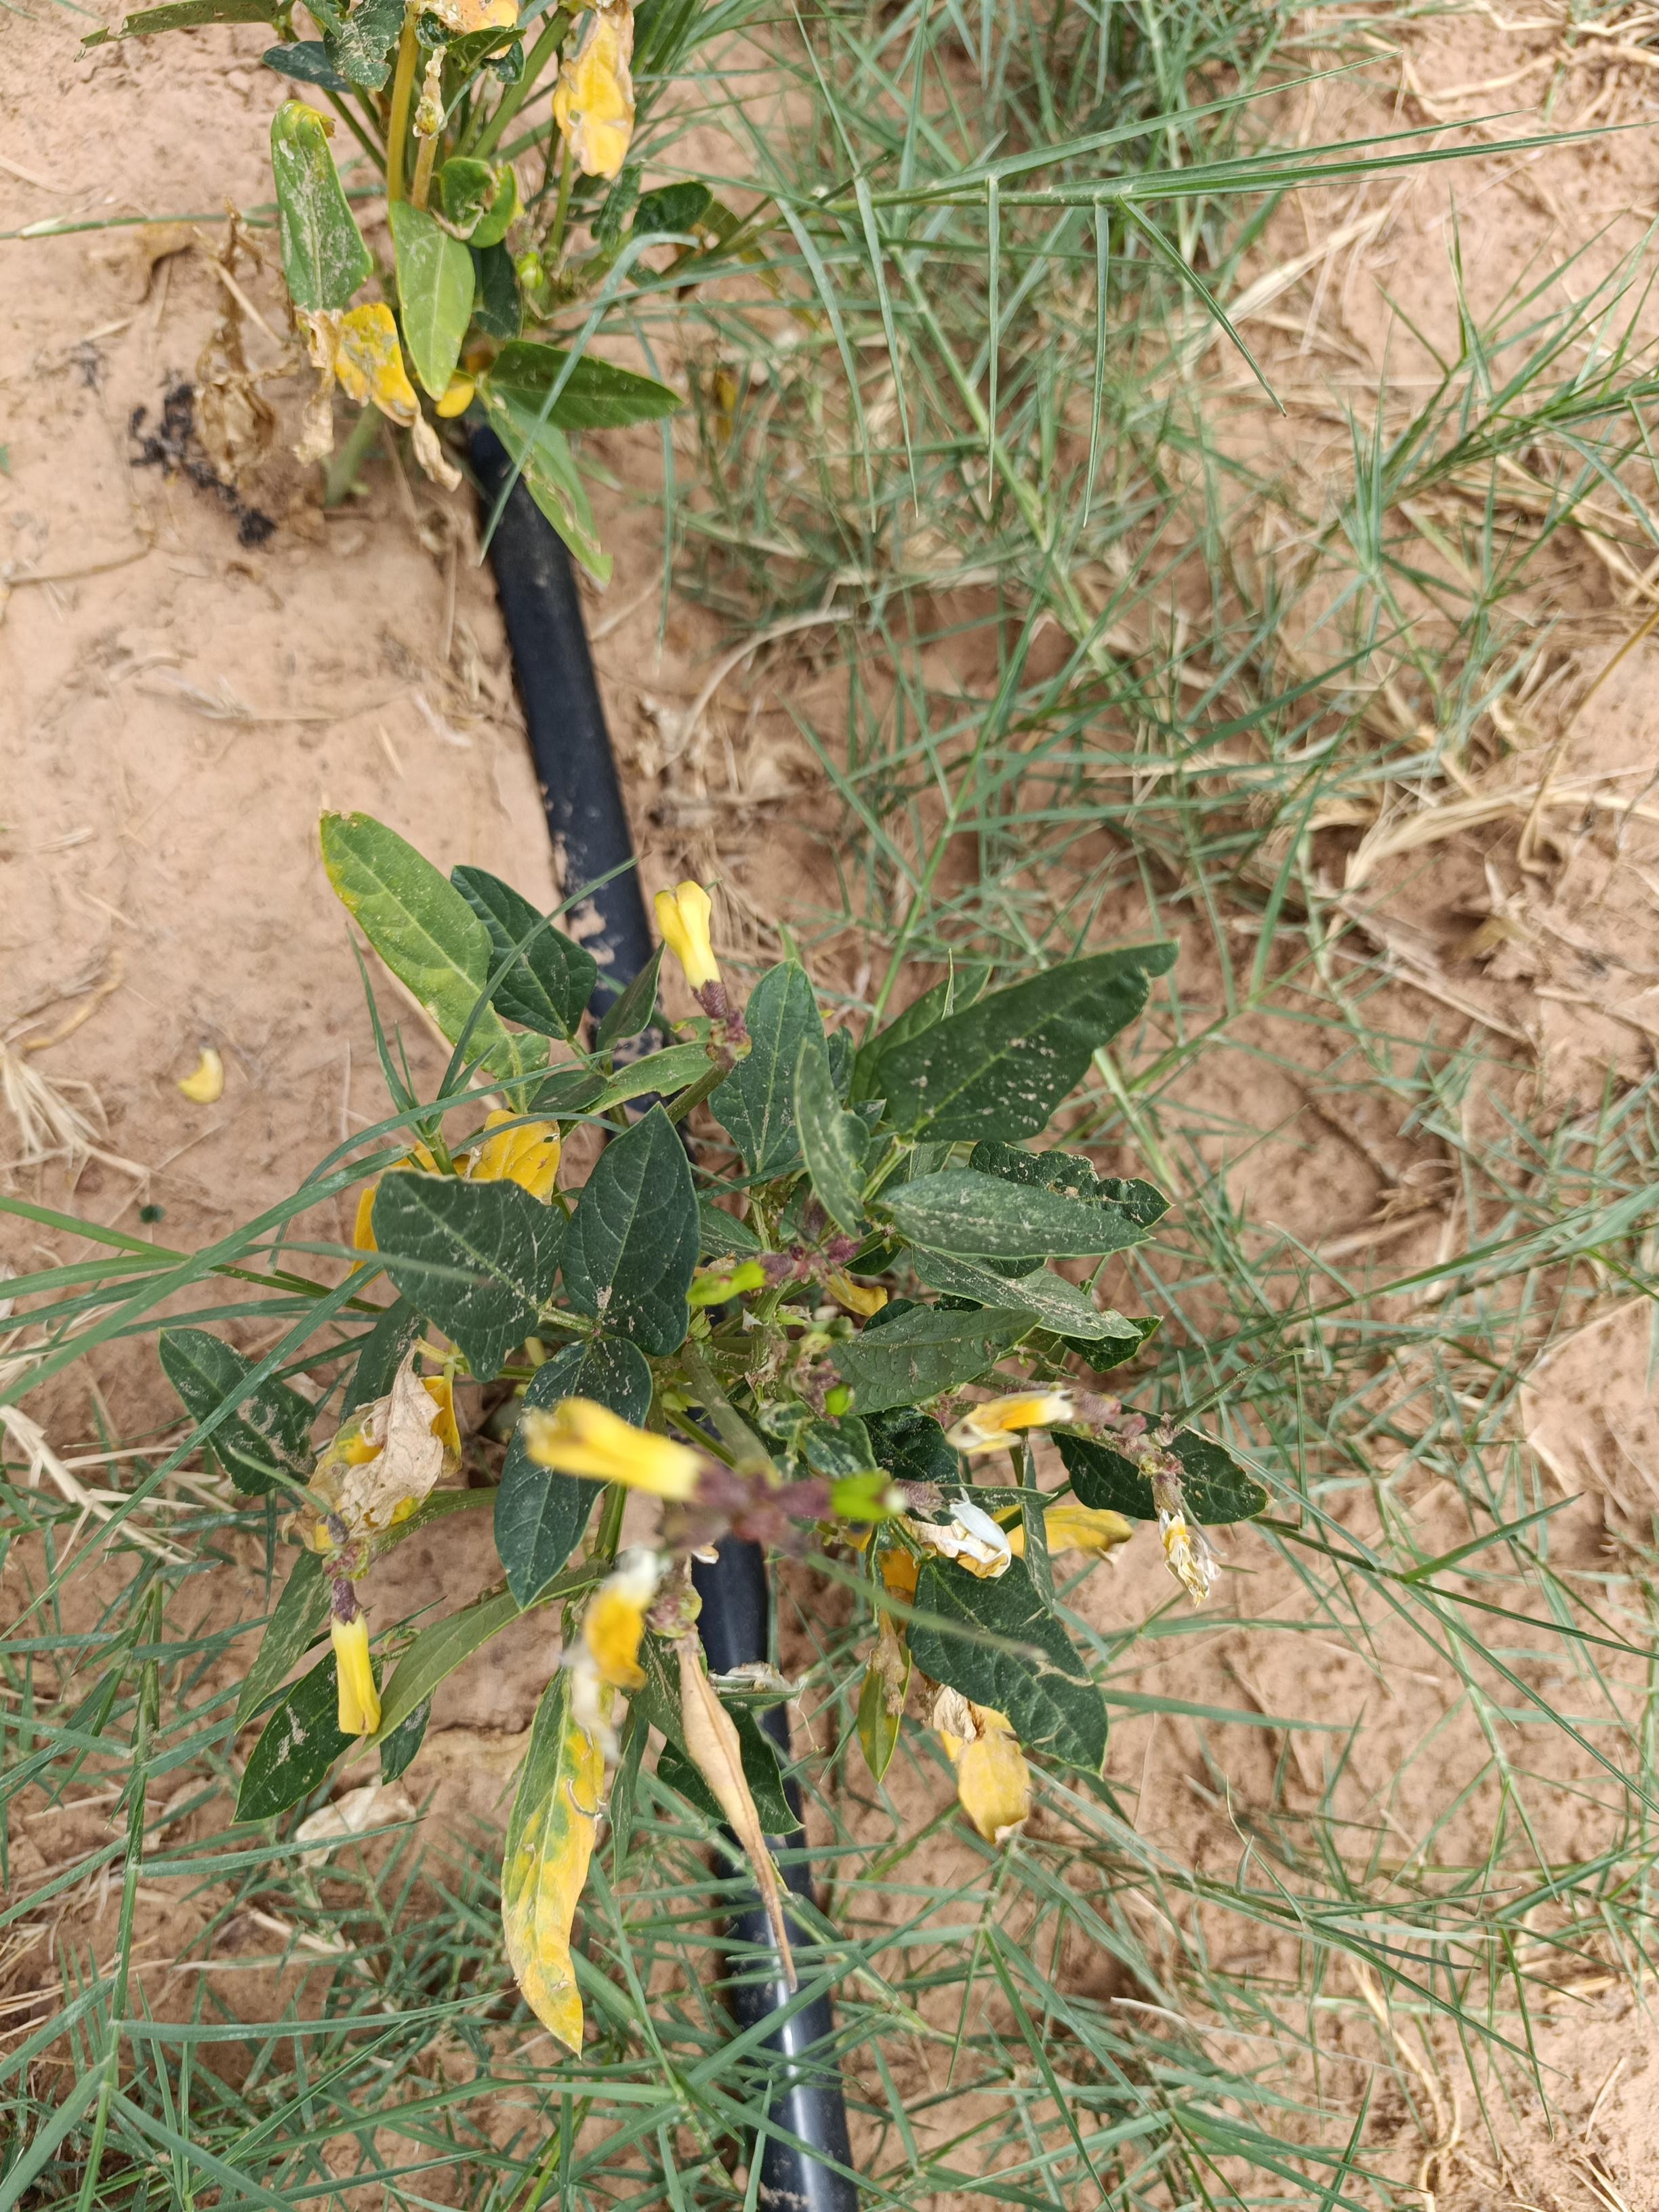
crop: cowpea
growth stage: flowering
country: Nigeria
